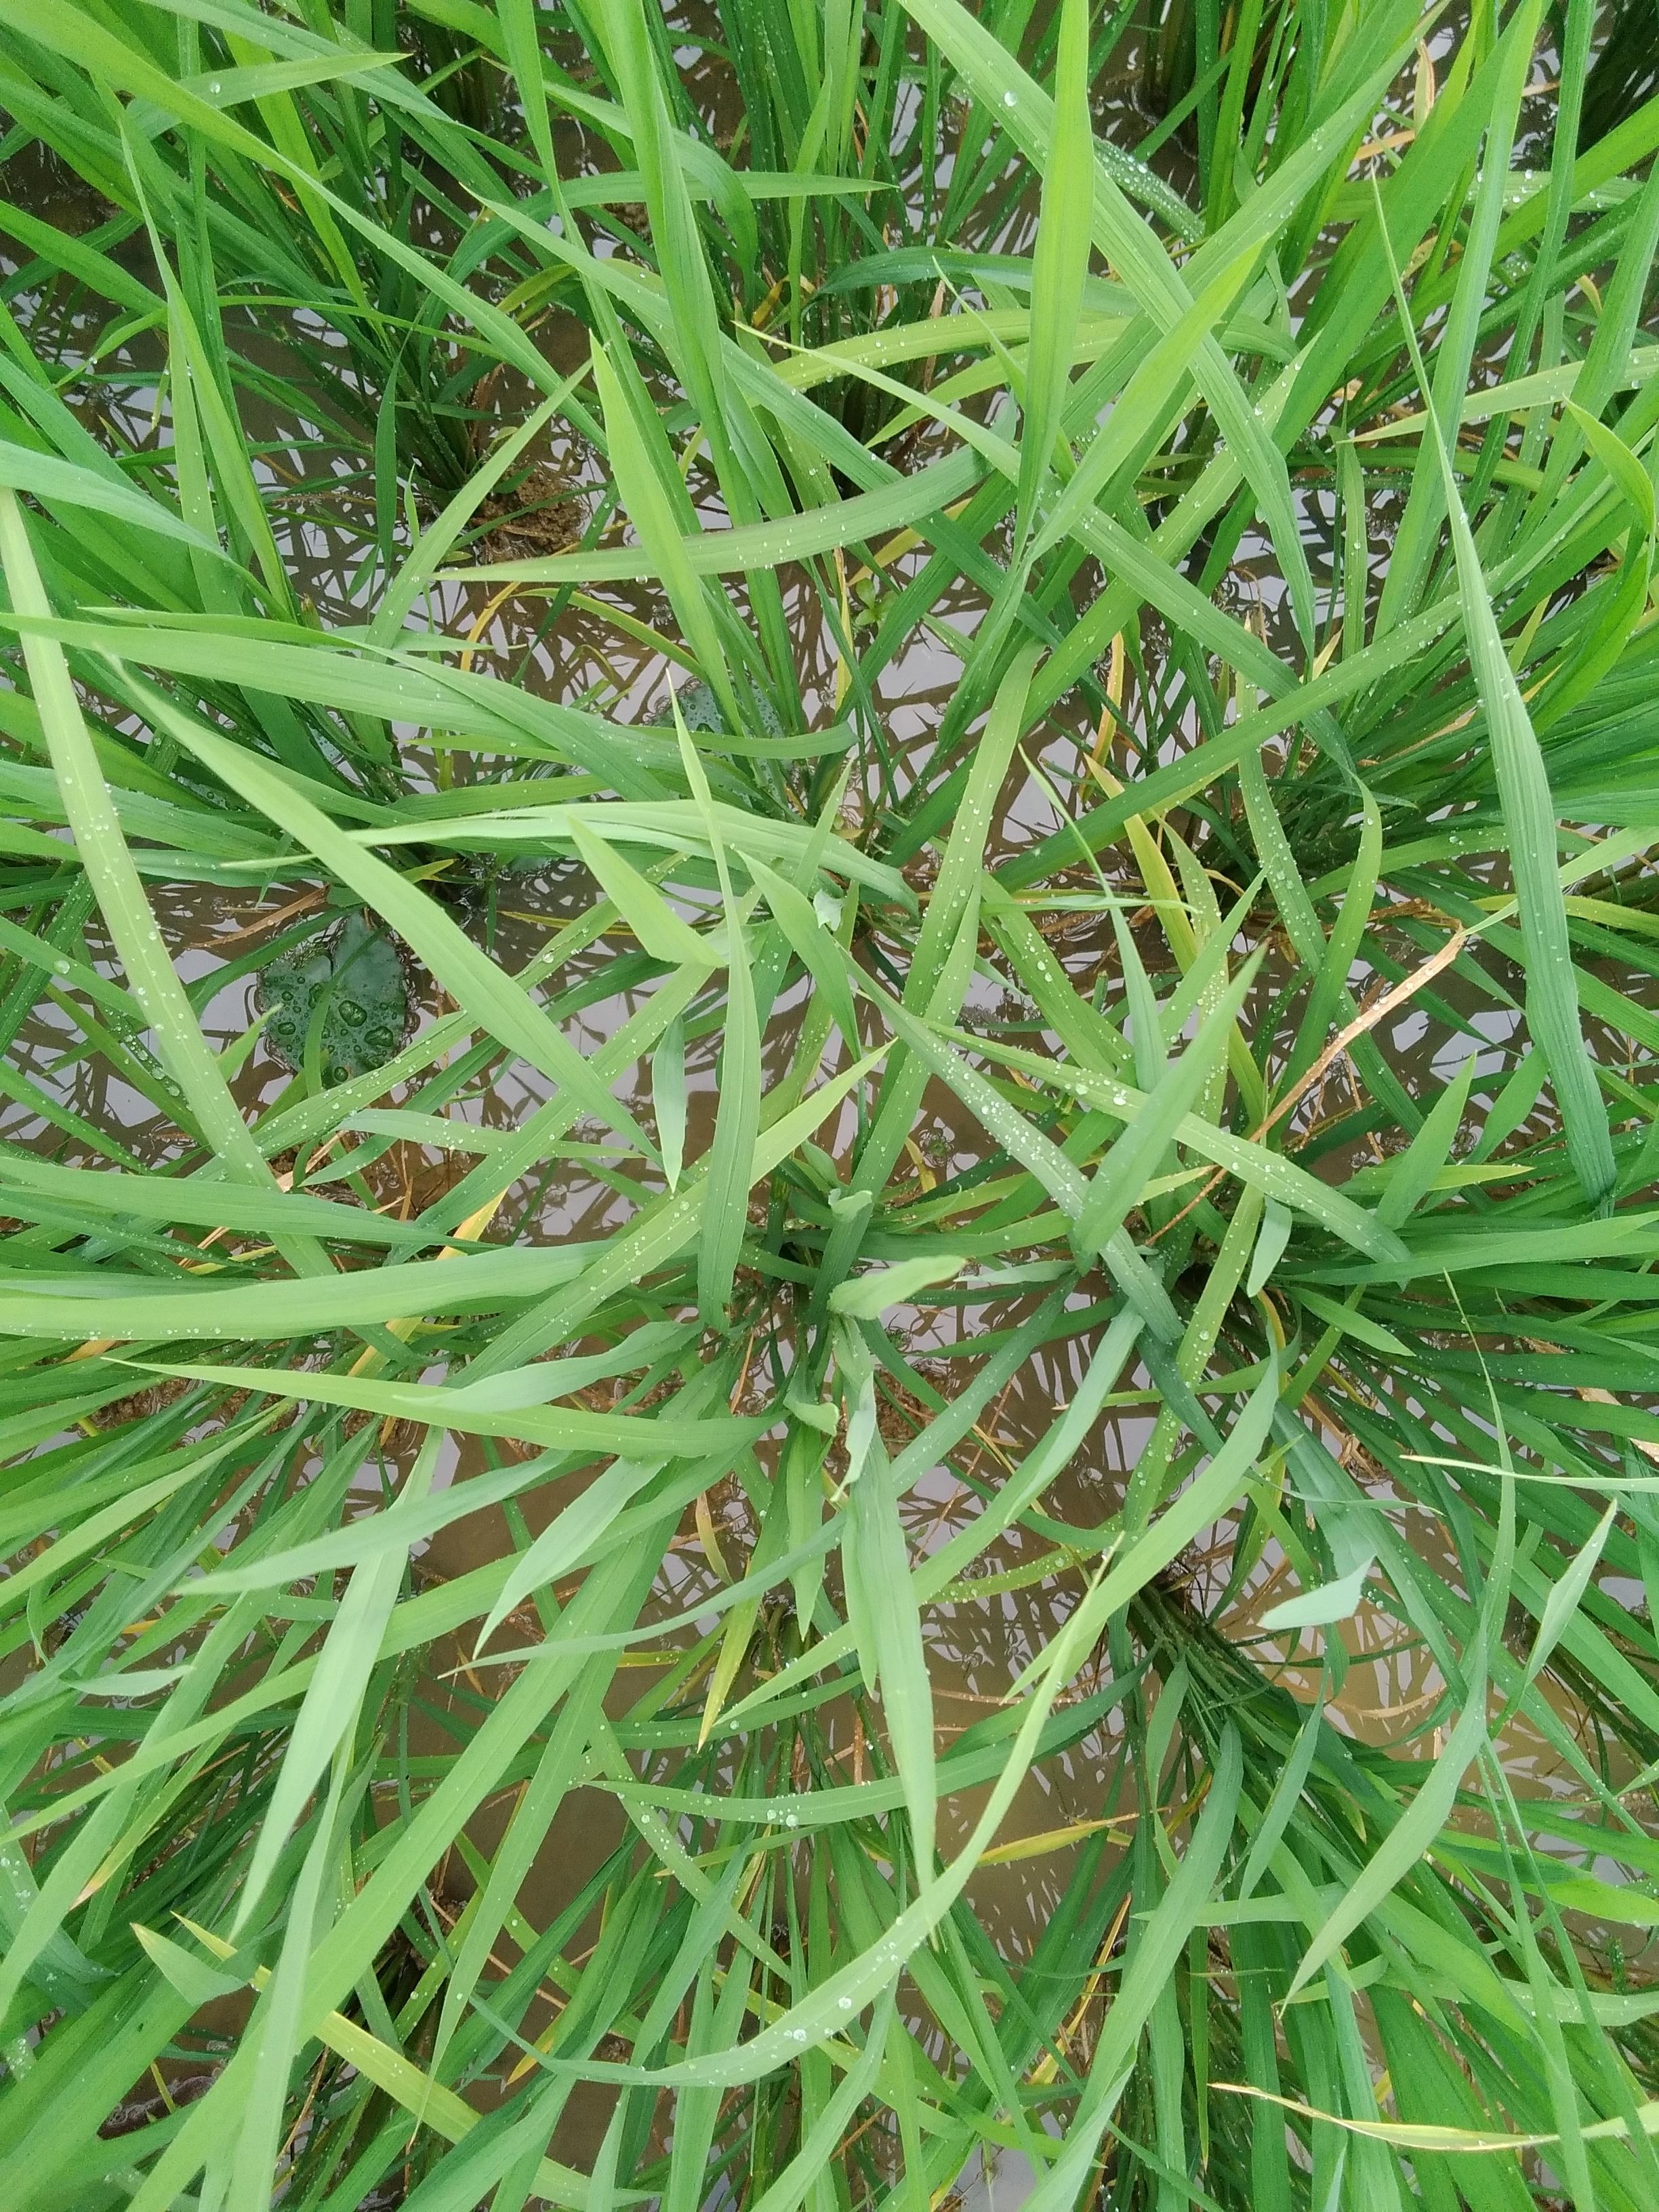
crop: rice
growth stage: vegetative
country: Nigeria
